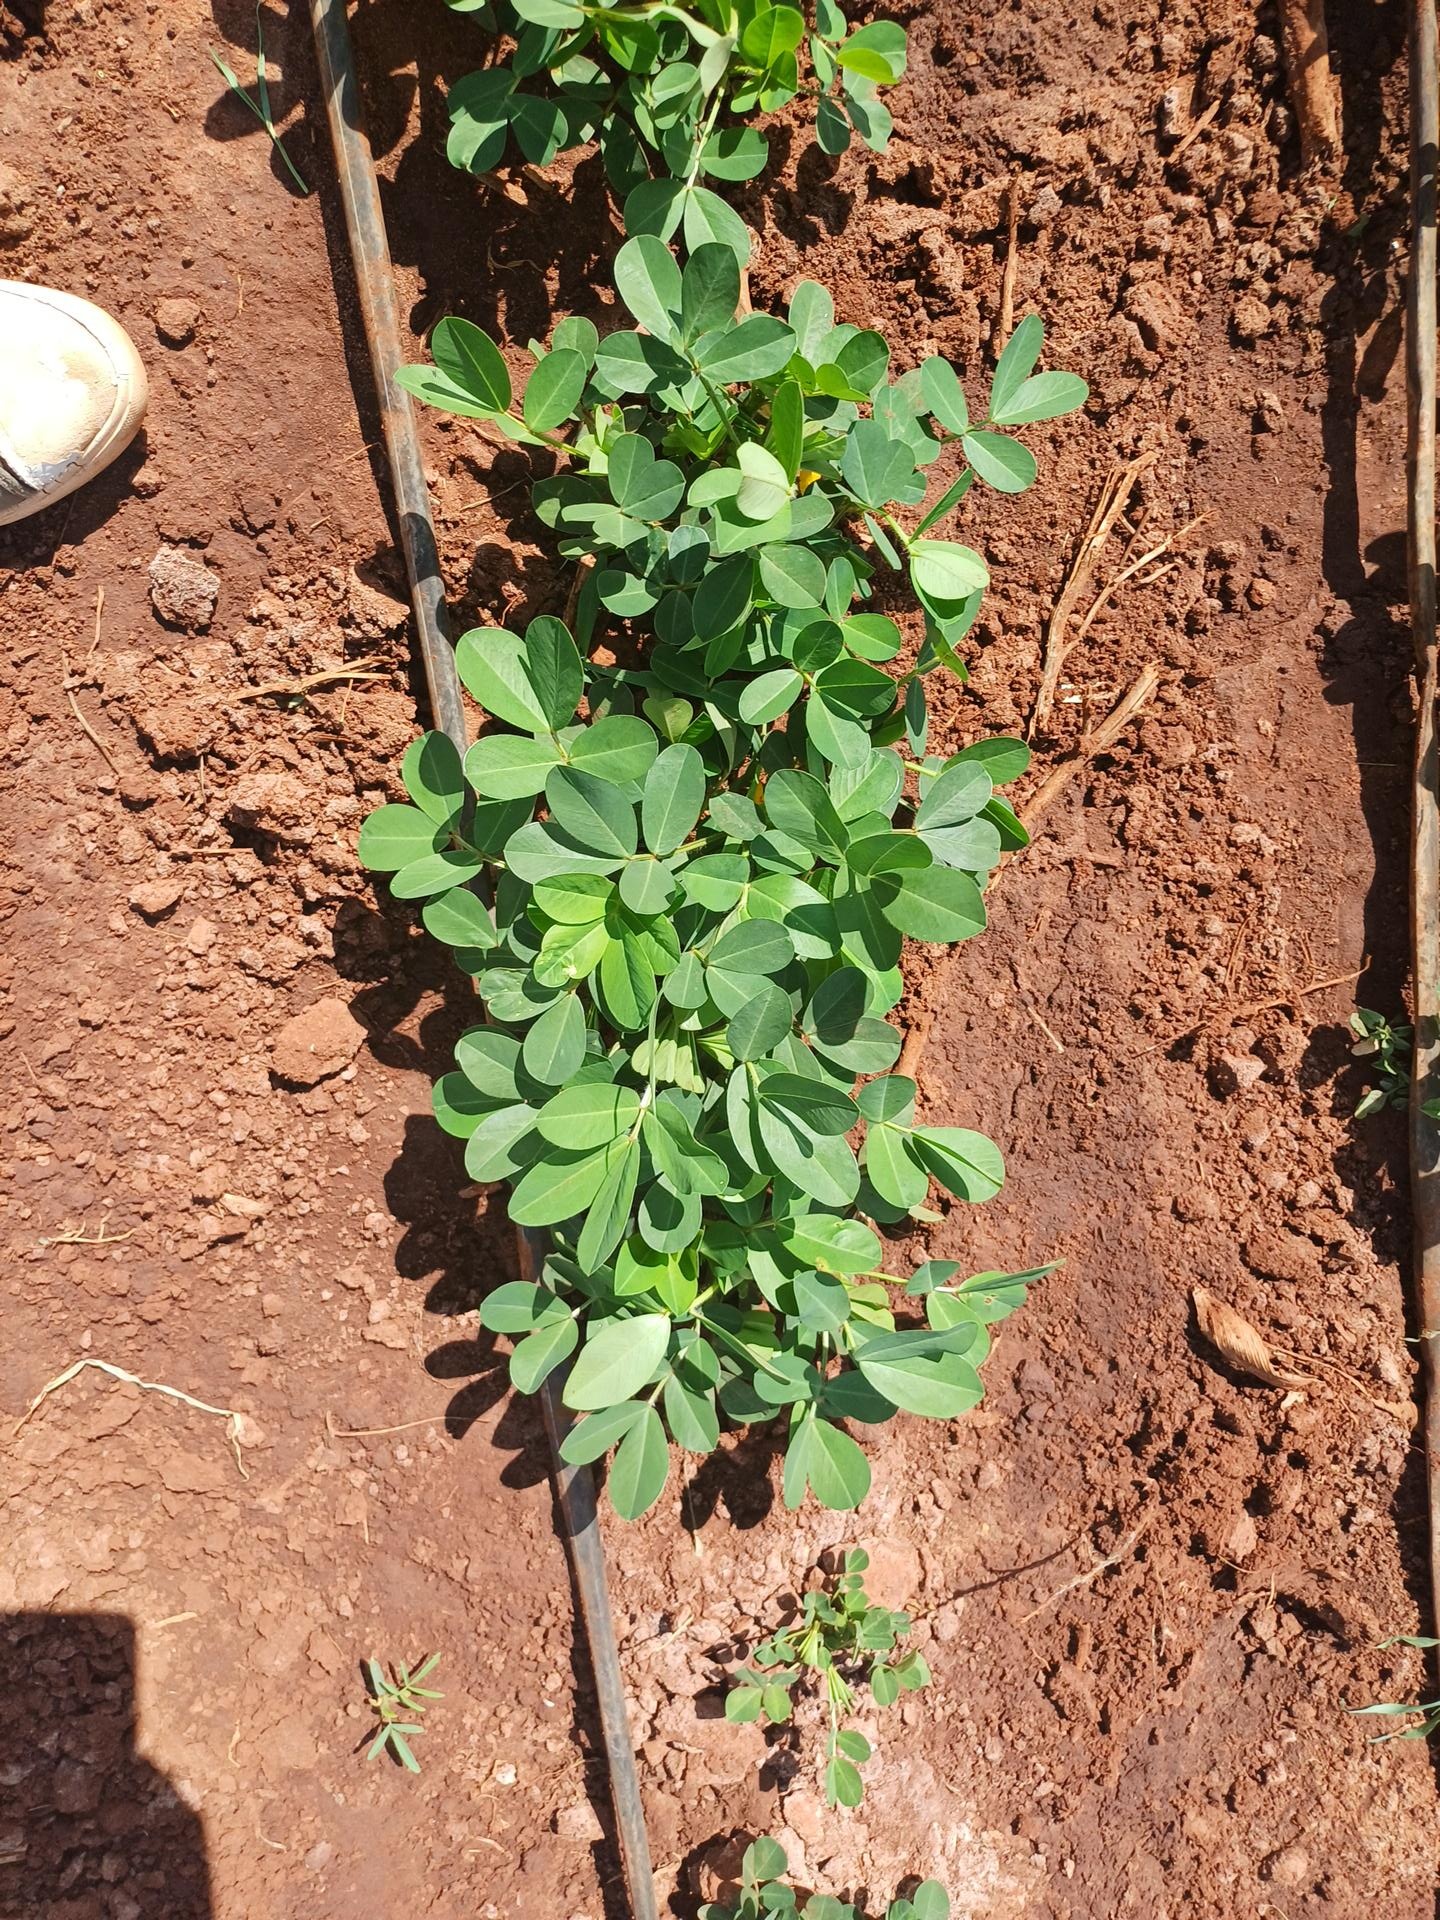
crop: groundnut
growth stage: flowering
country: Kenya
